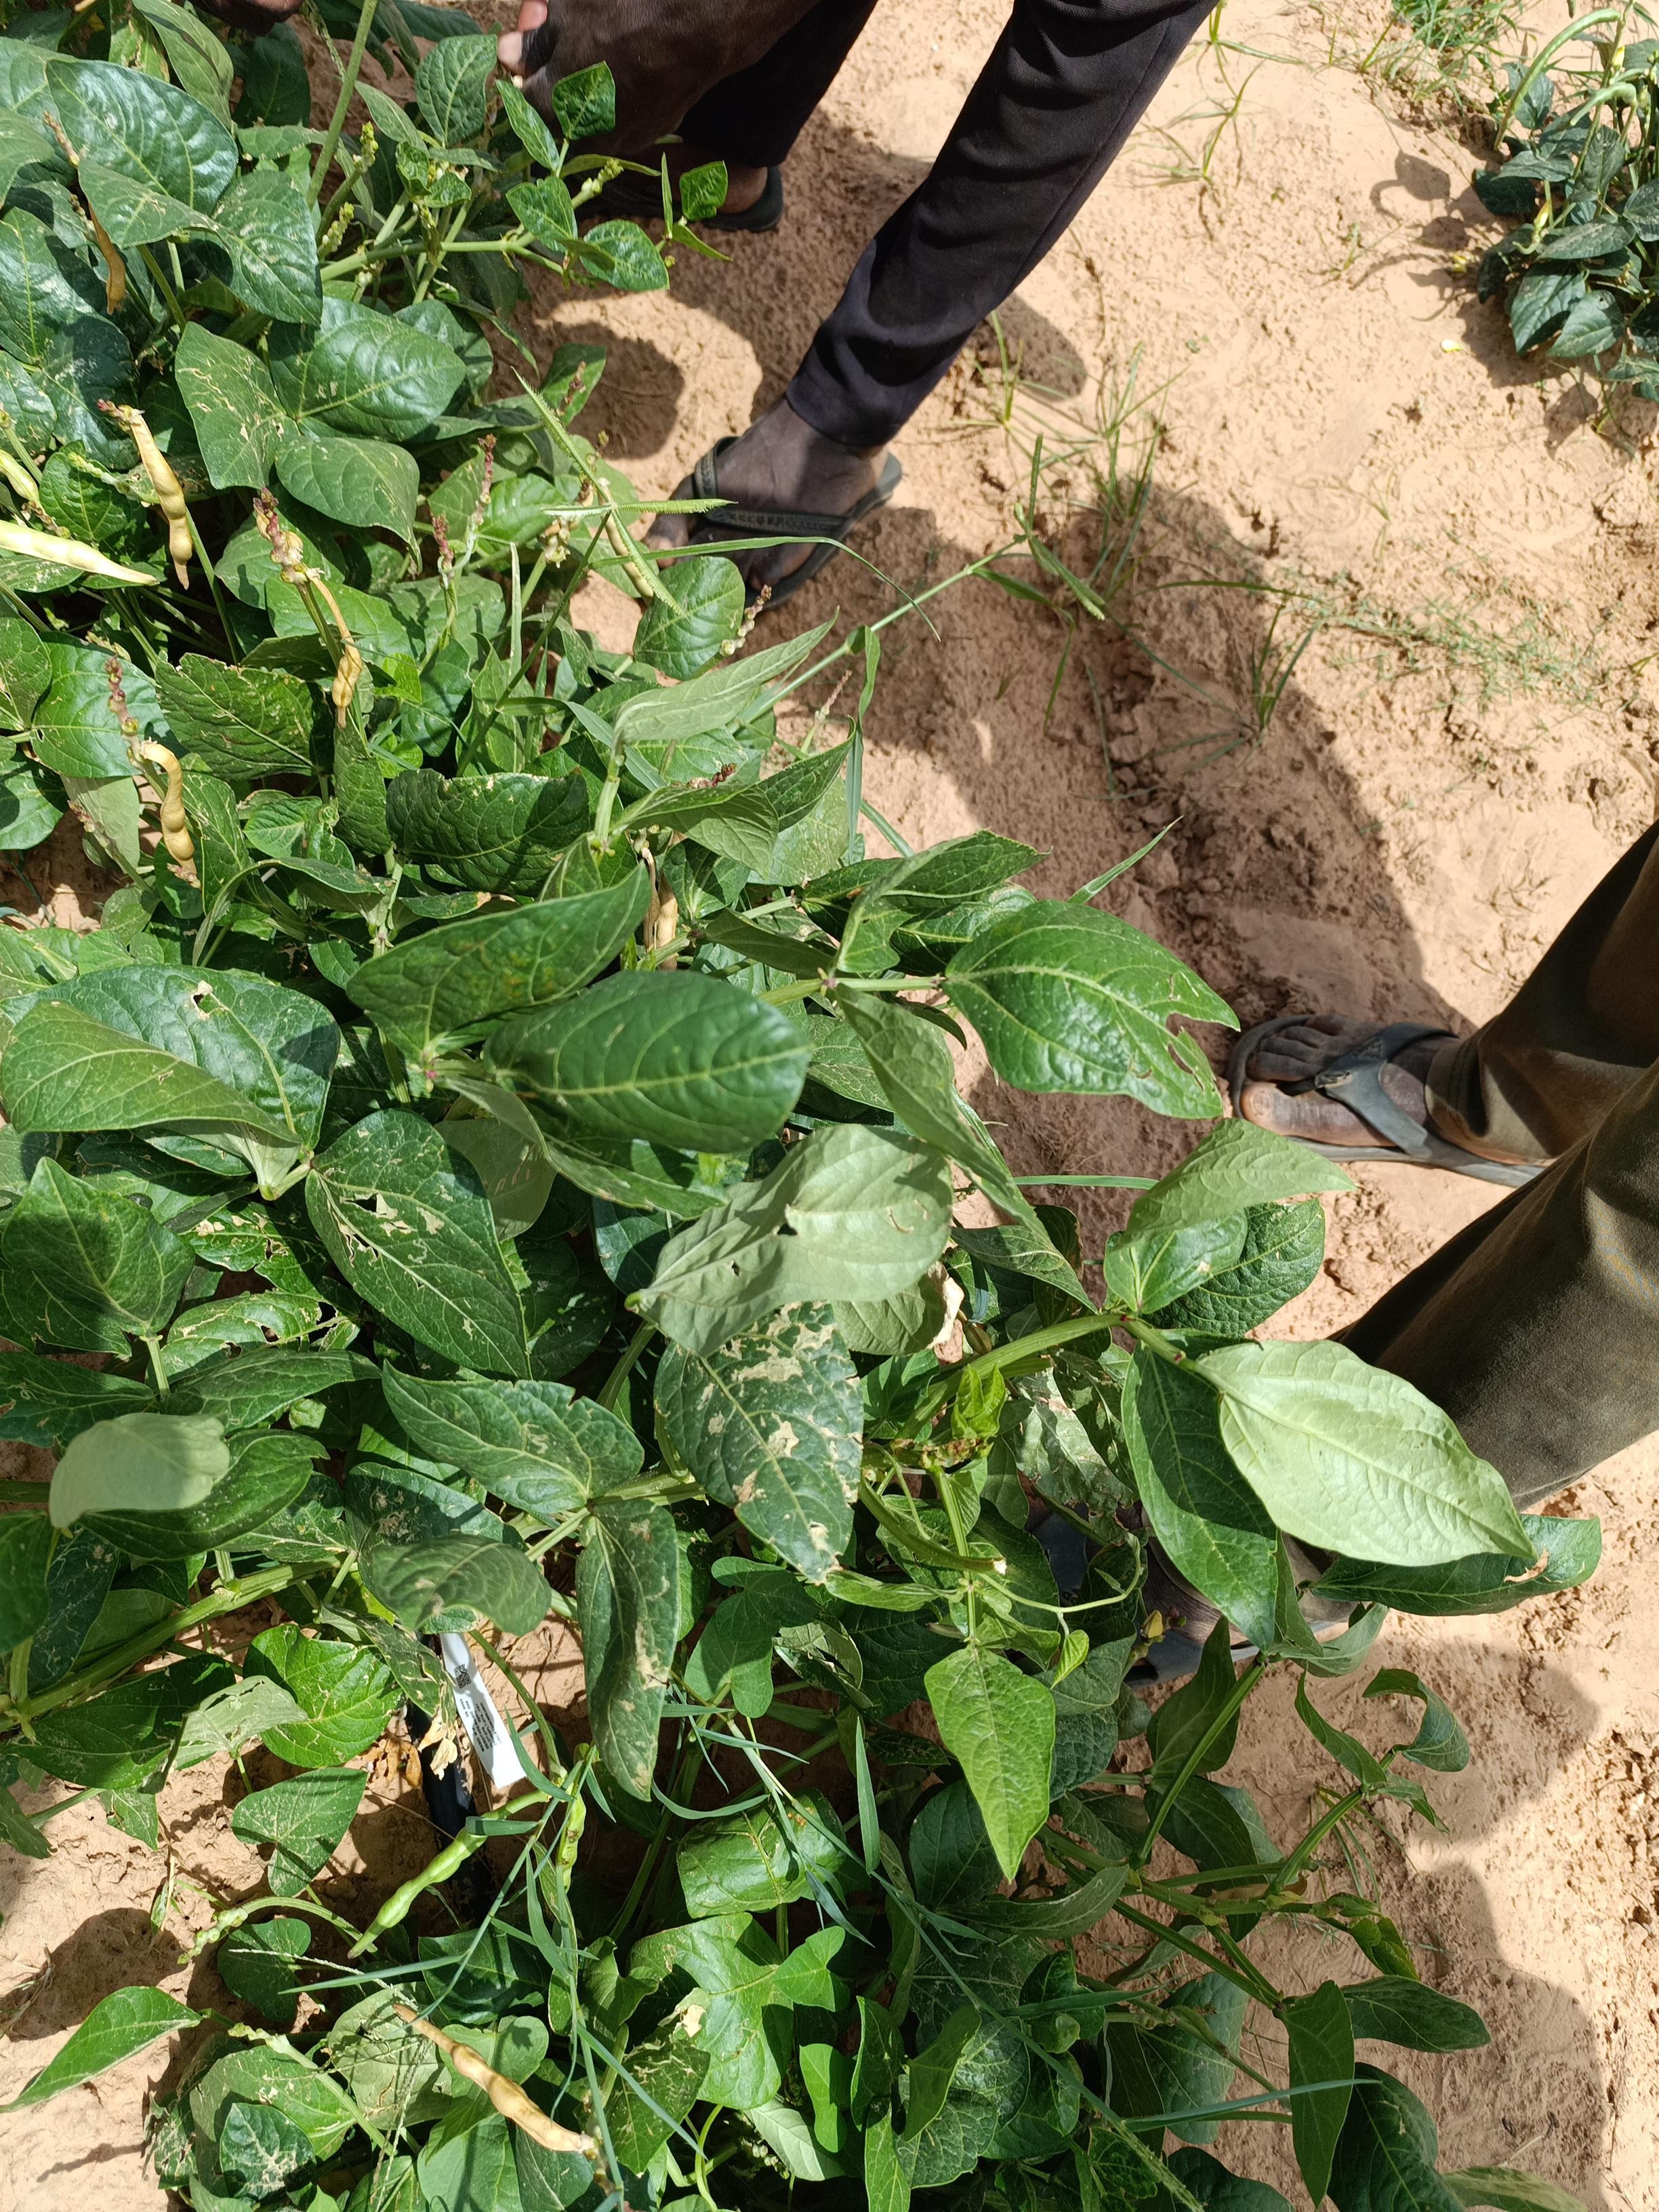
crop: cowpea
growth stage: development pod
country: Nigeria
